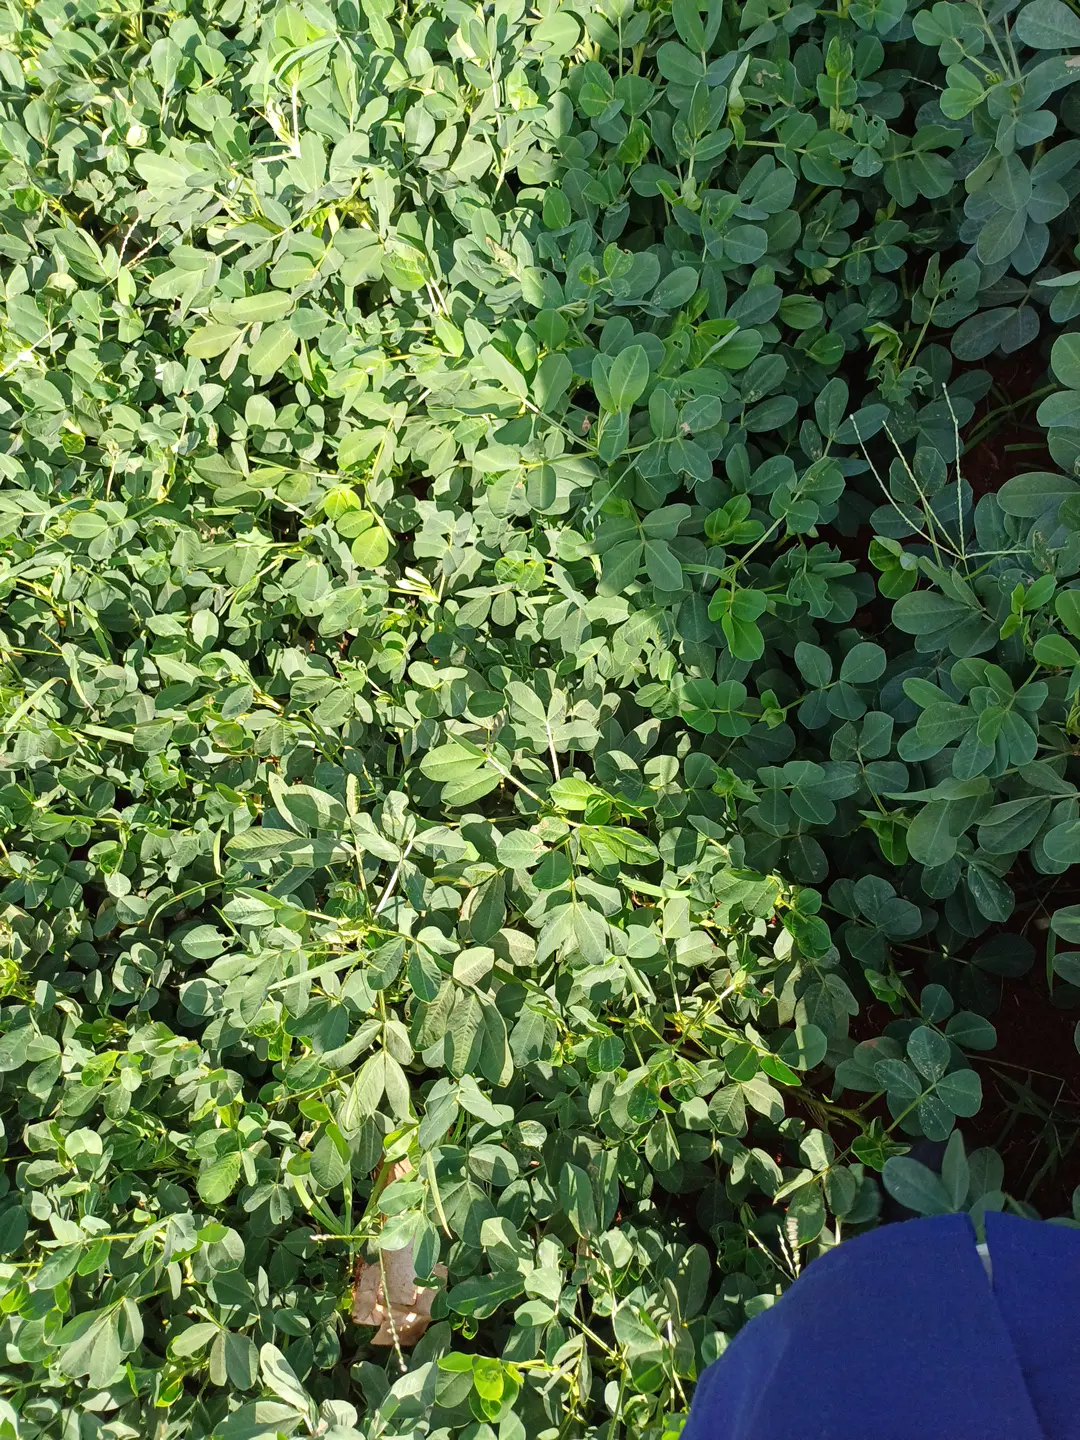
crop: groundnut
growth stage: pegging
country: Kenya
